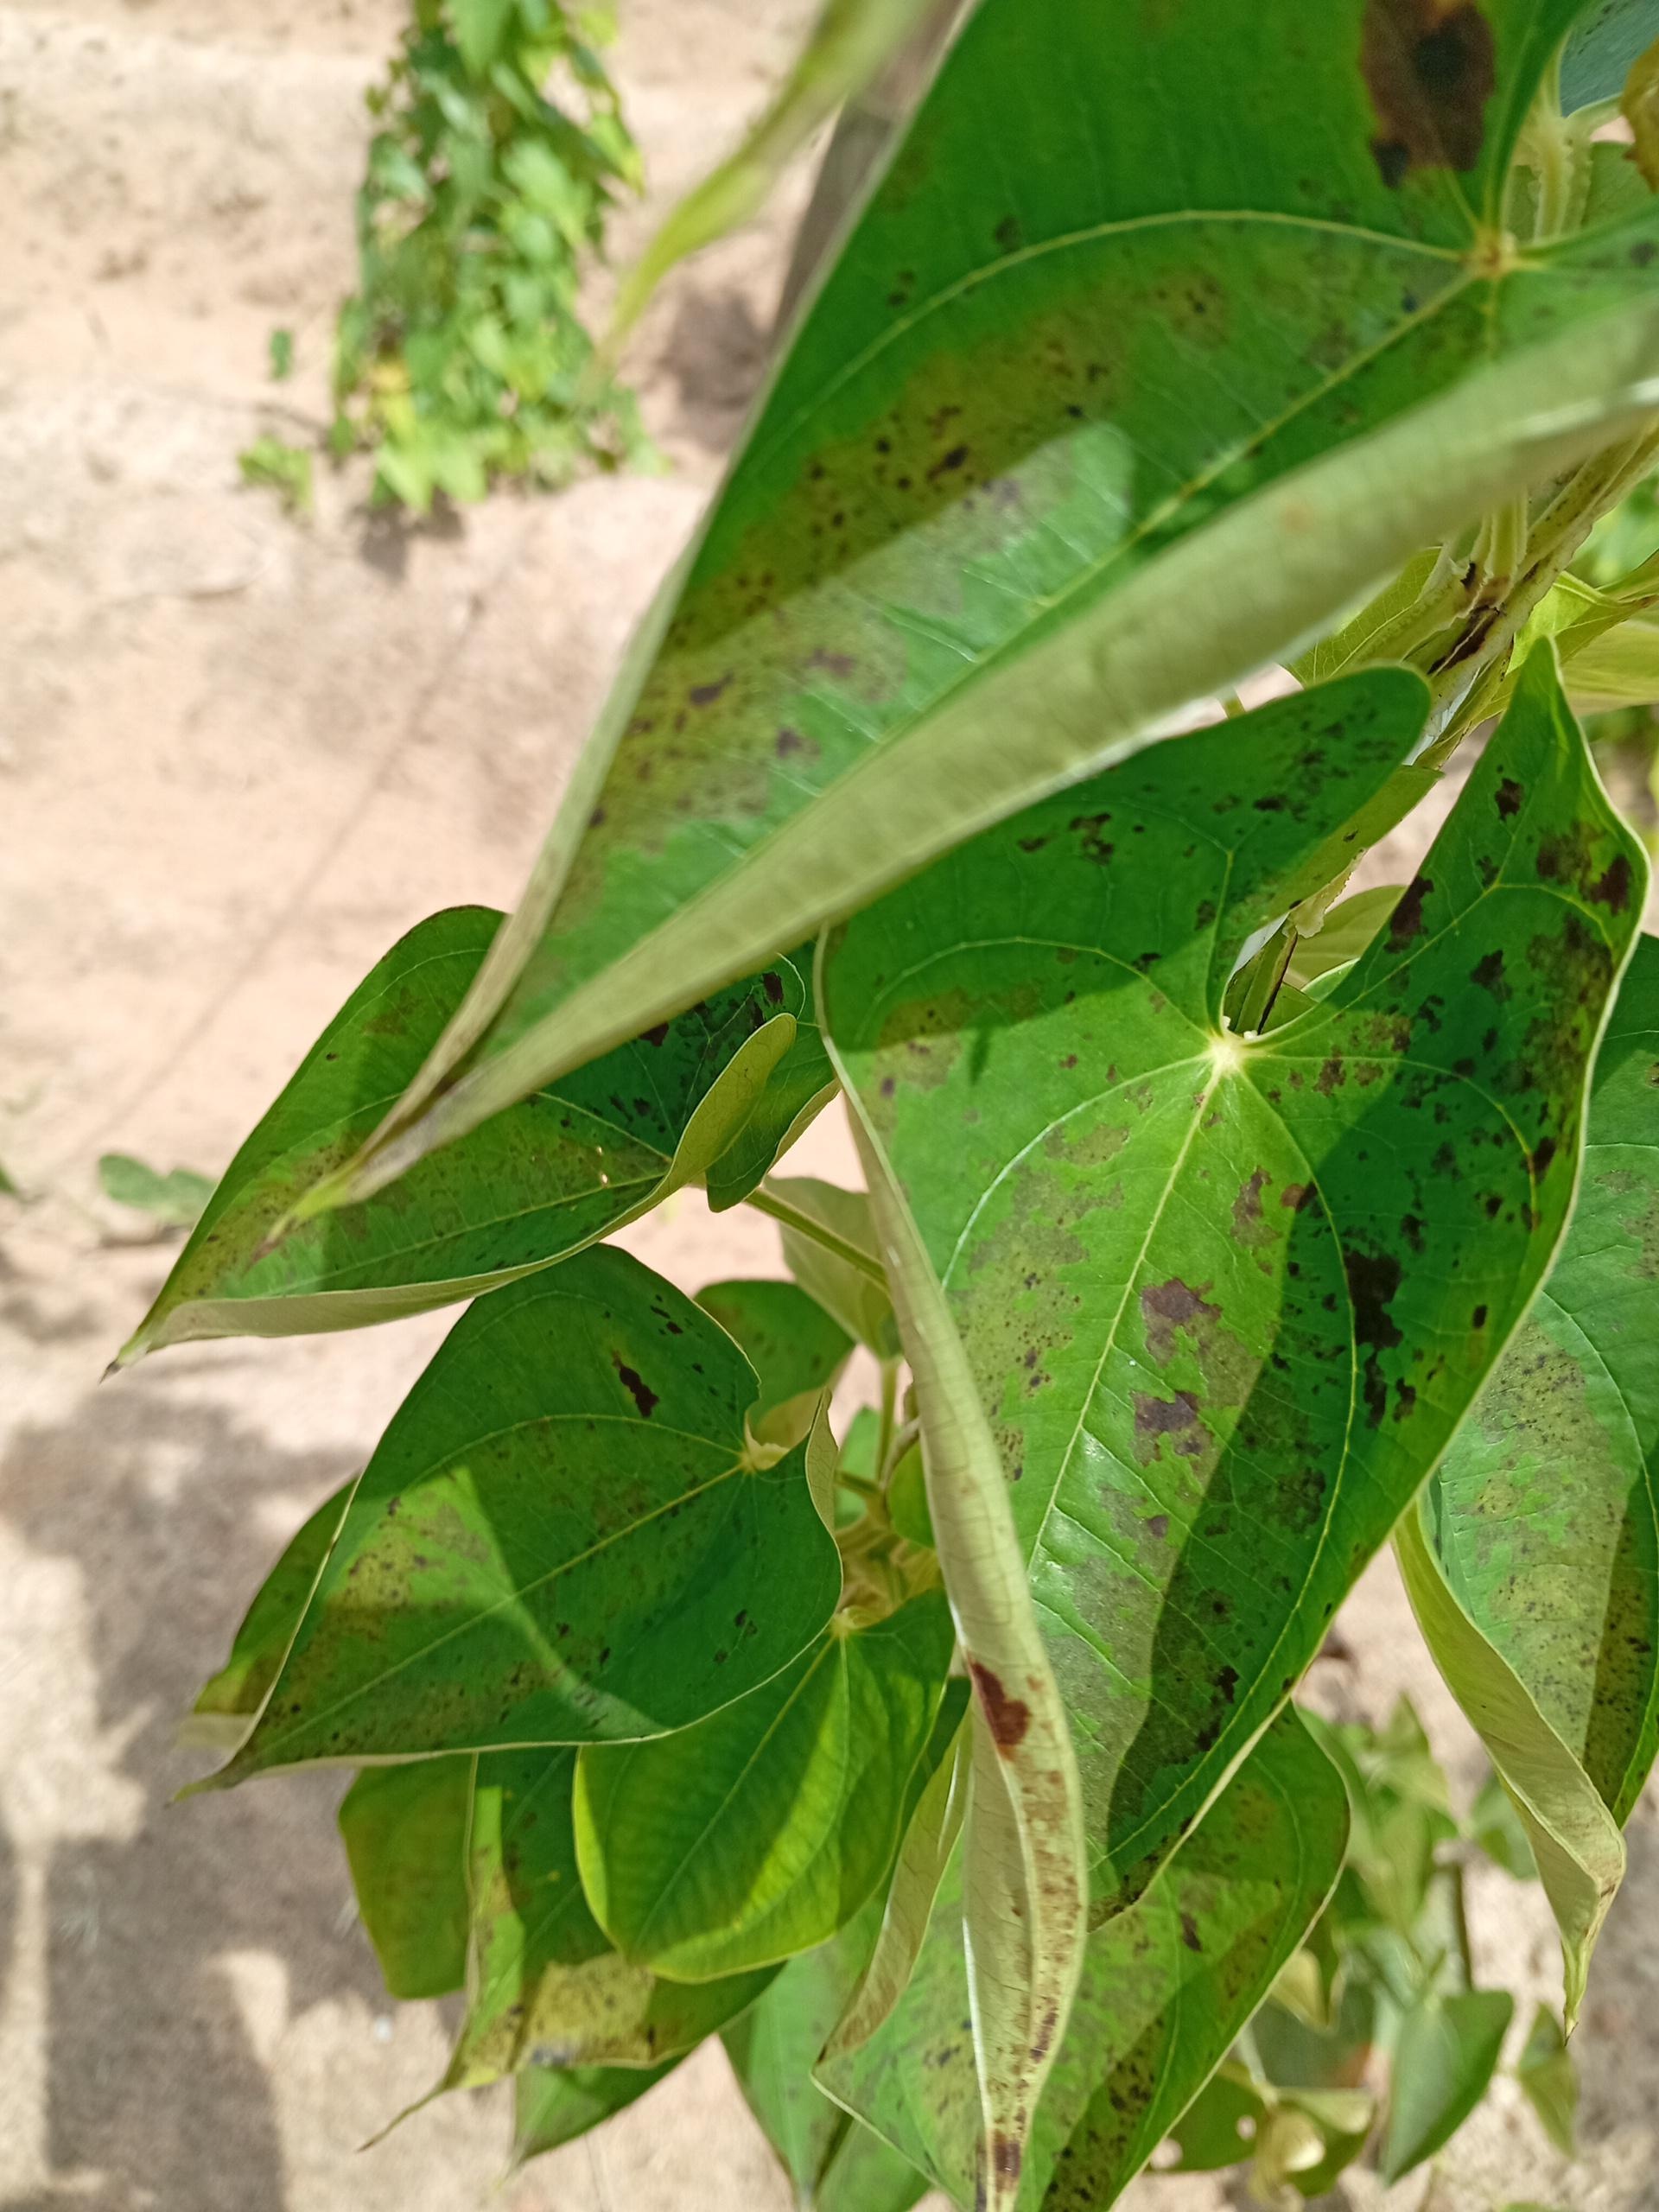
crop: yam
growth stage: vegetative
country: Nigeria
